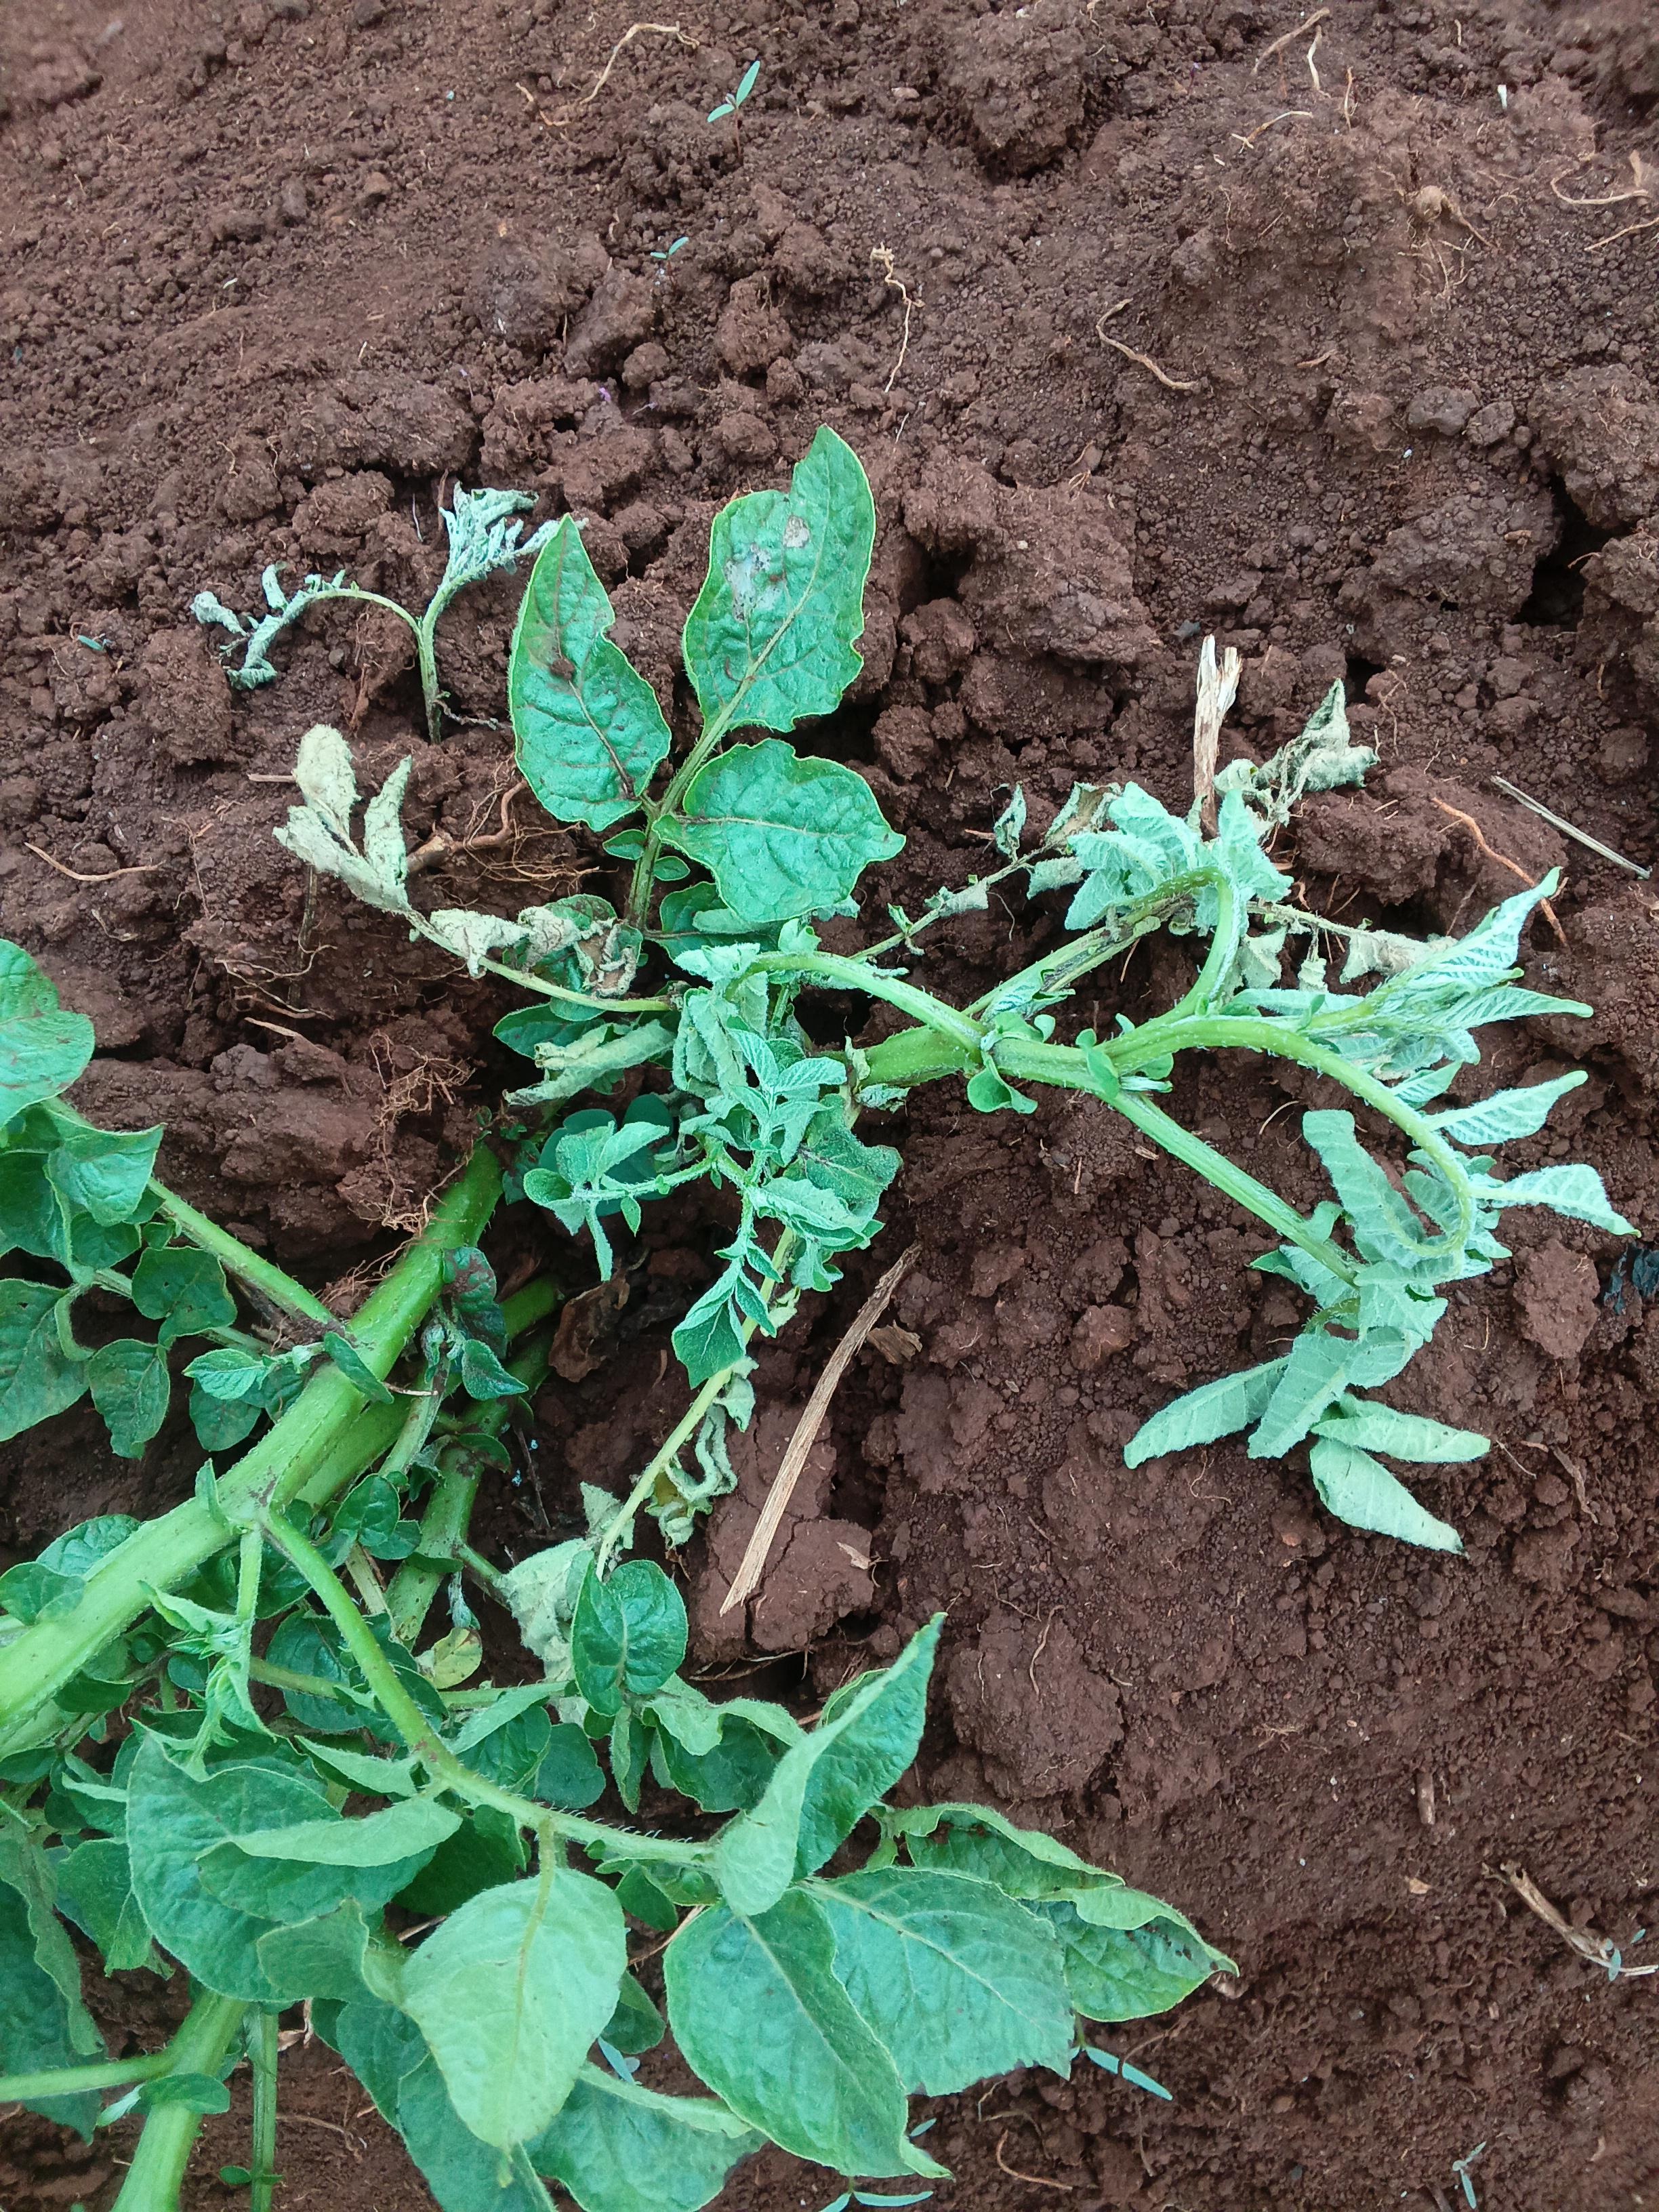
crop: potato
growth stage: vegetative
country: Kenya
